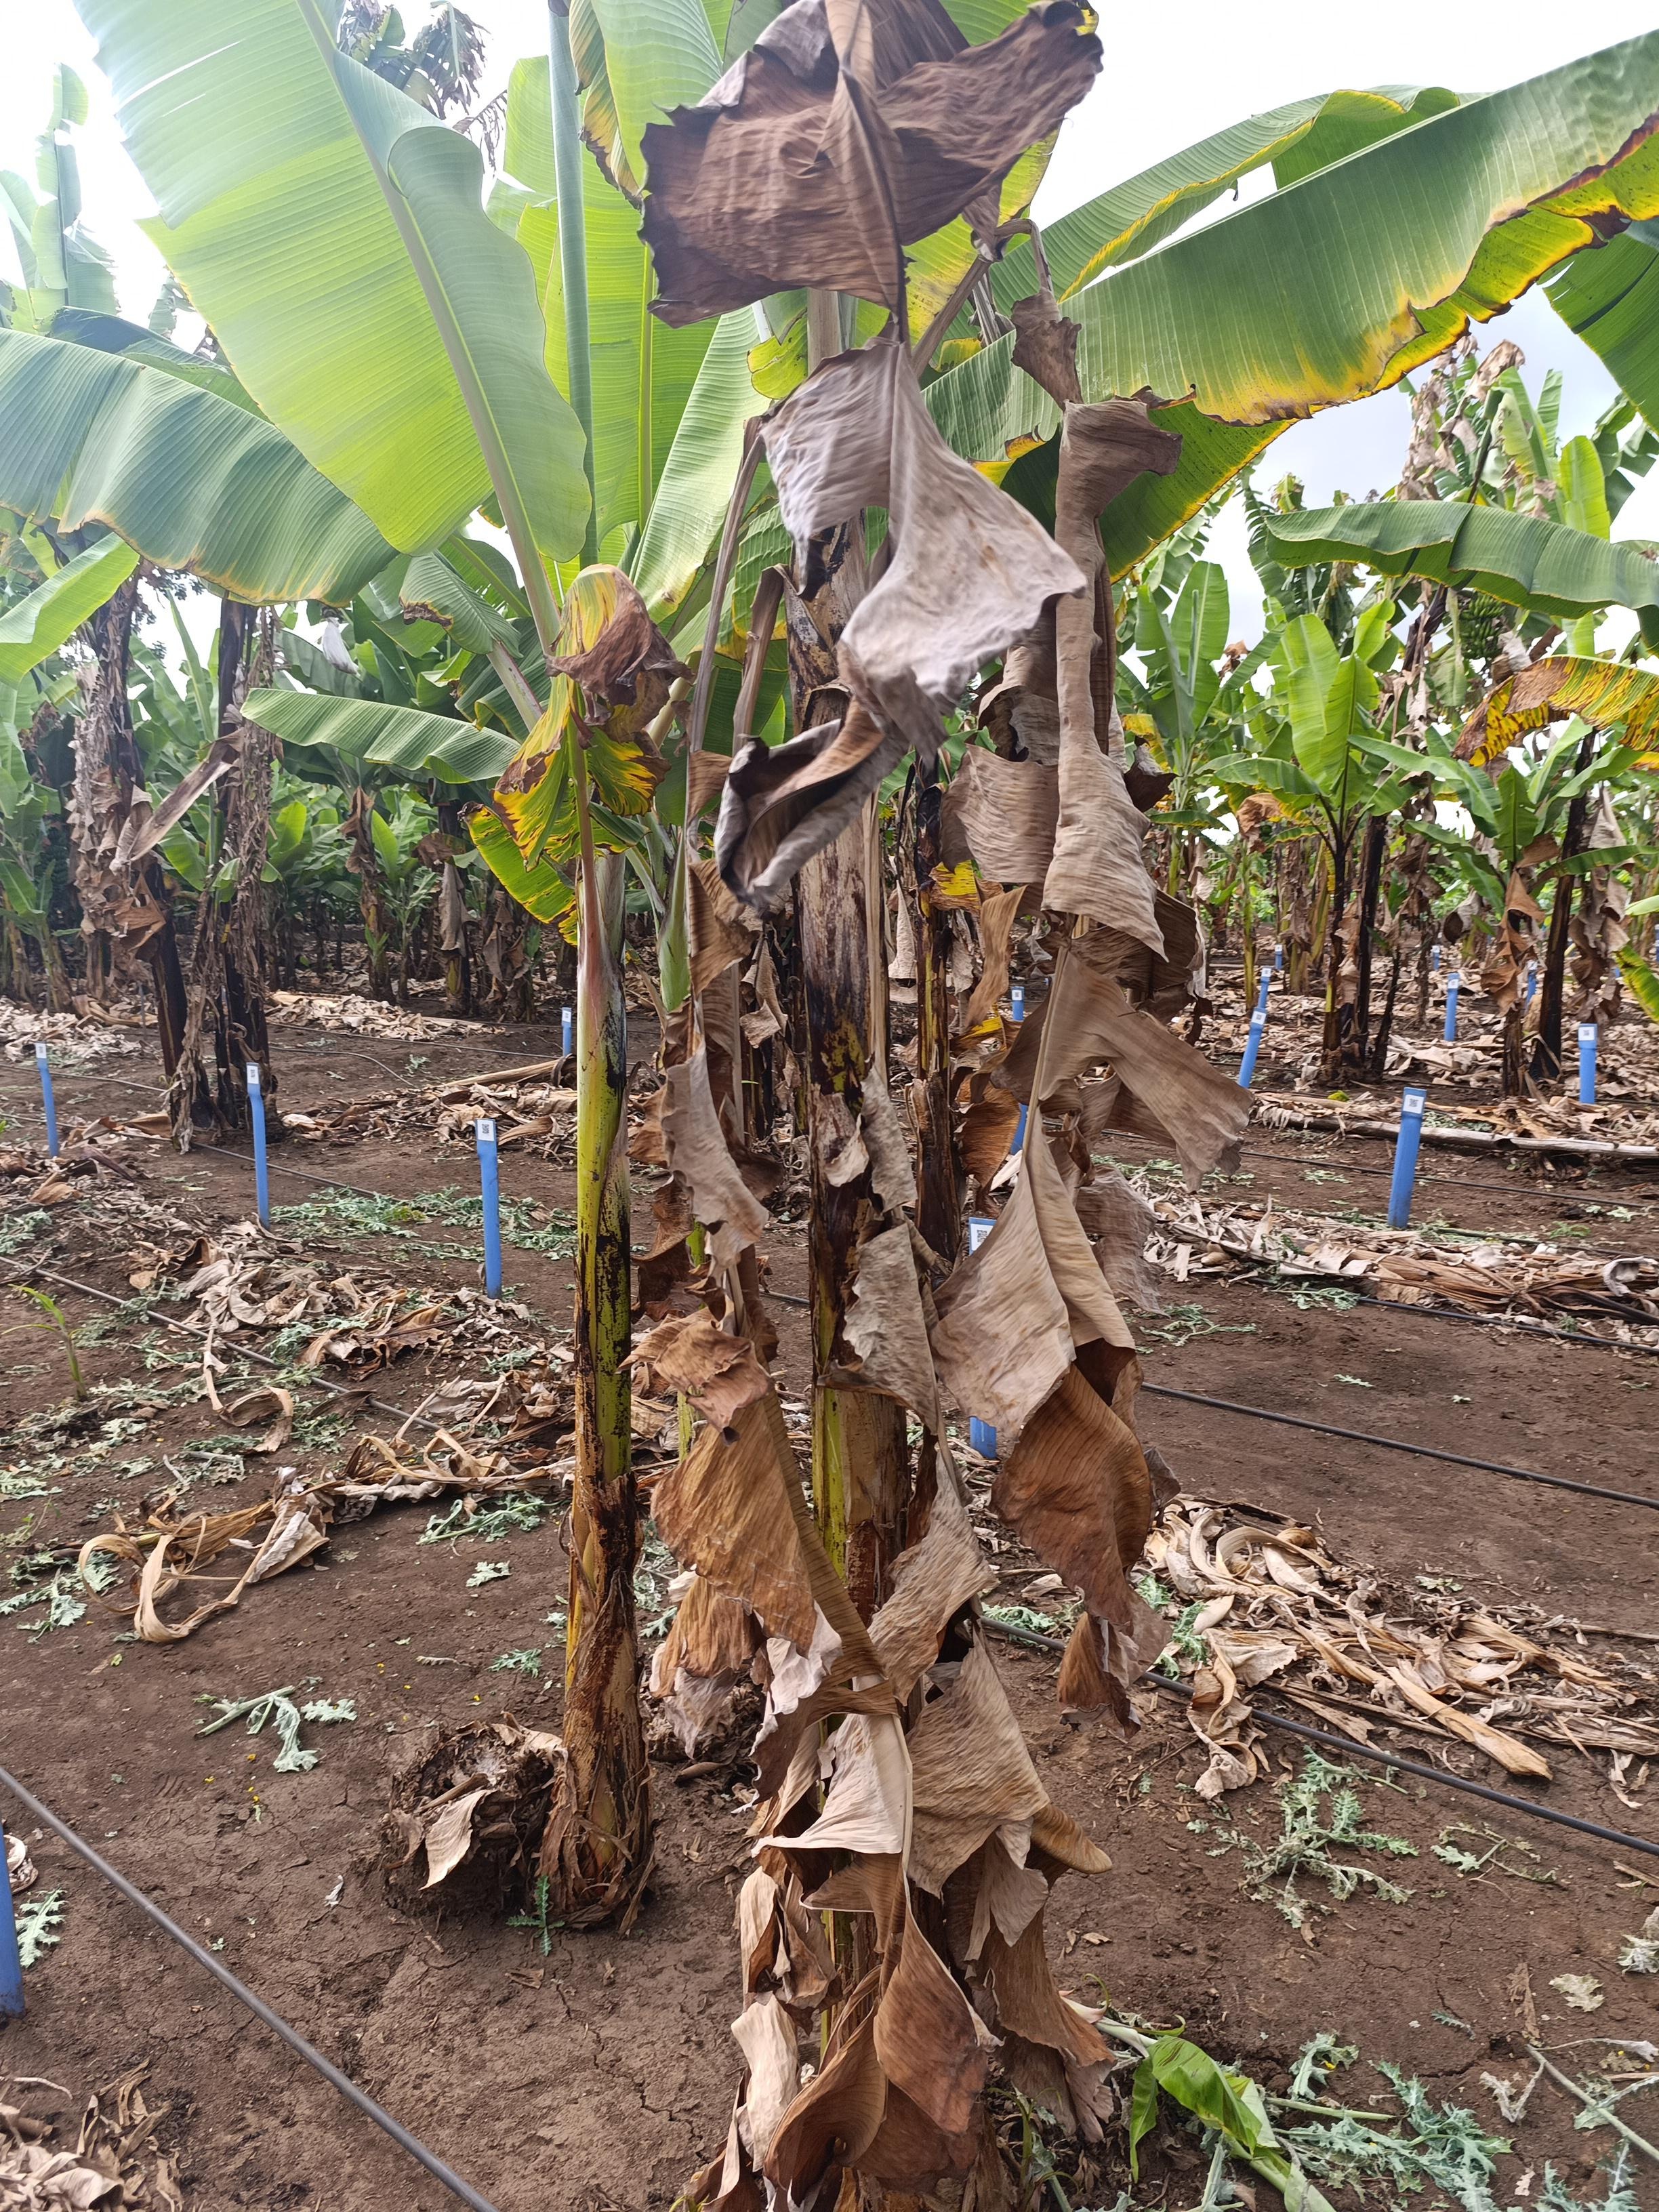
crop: banana
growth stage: vegetative
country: Tanzania
